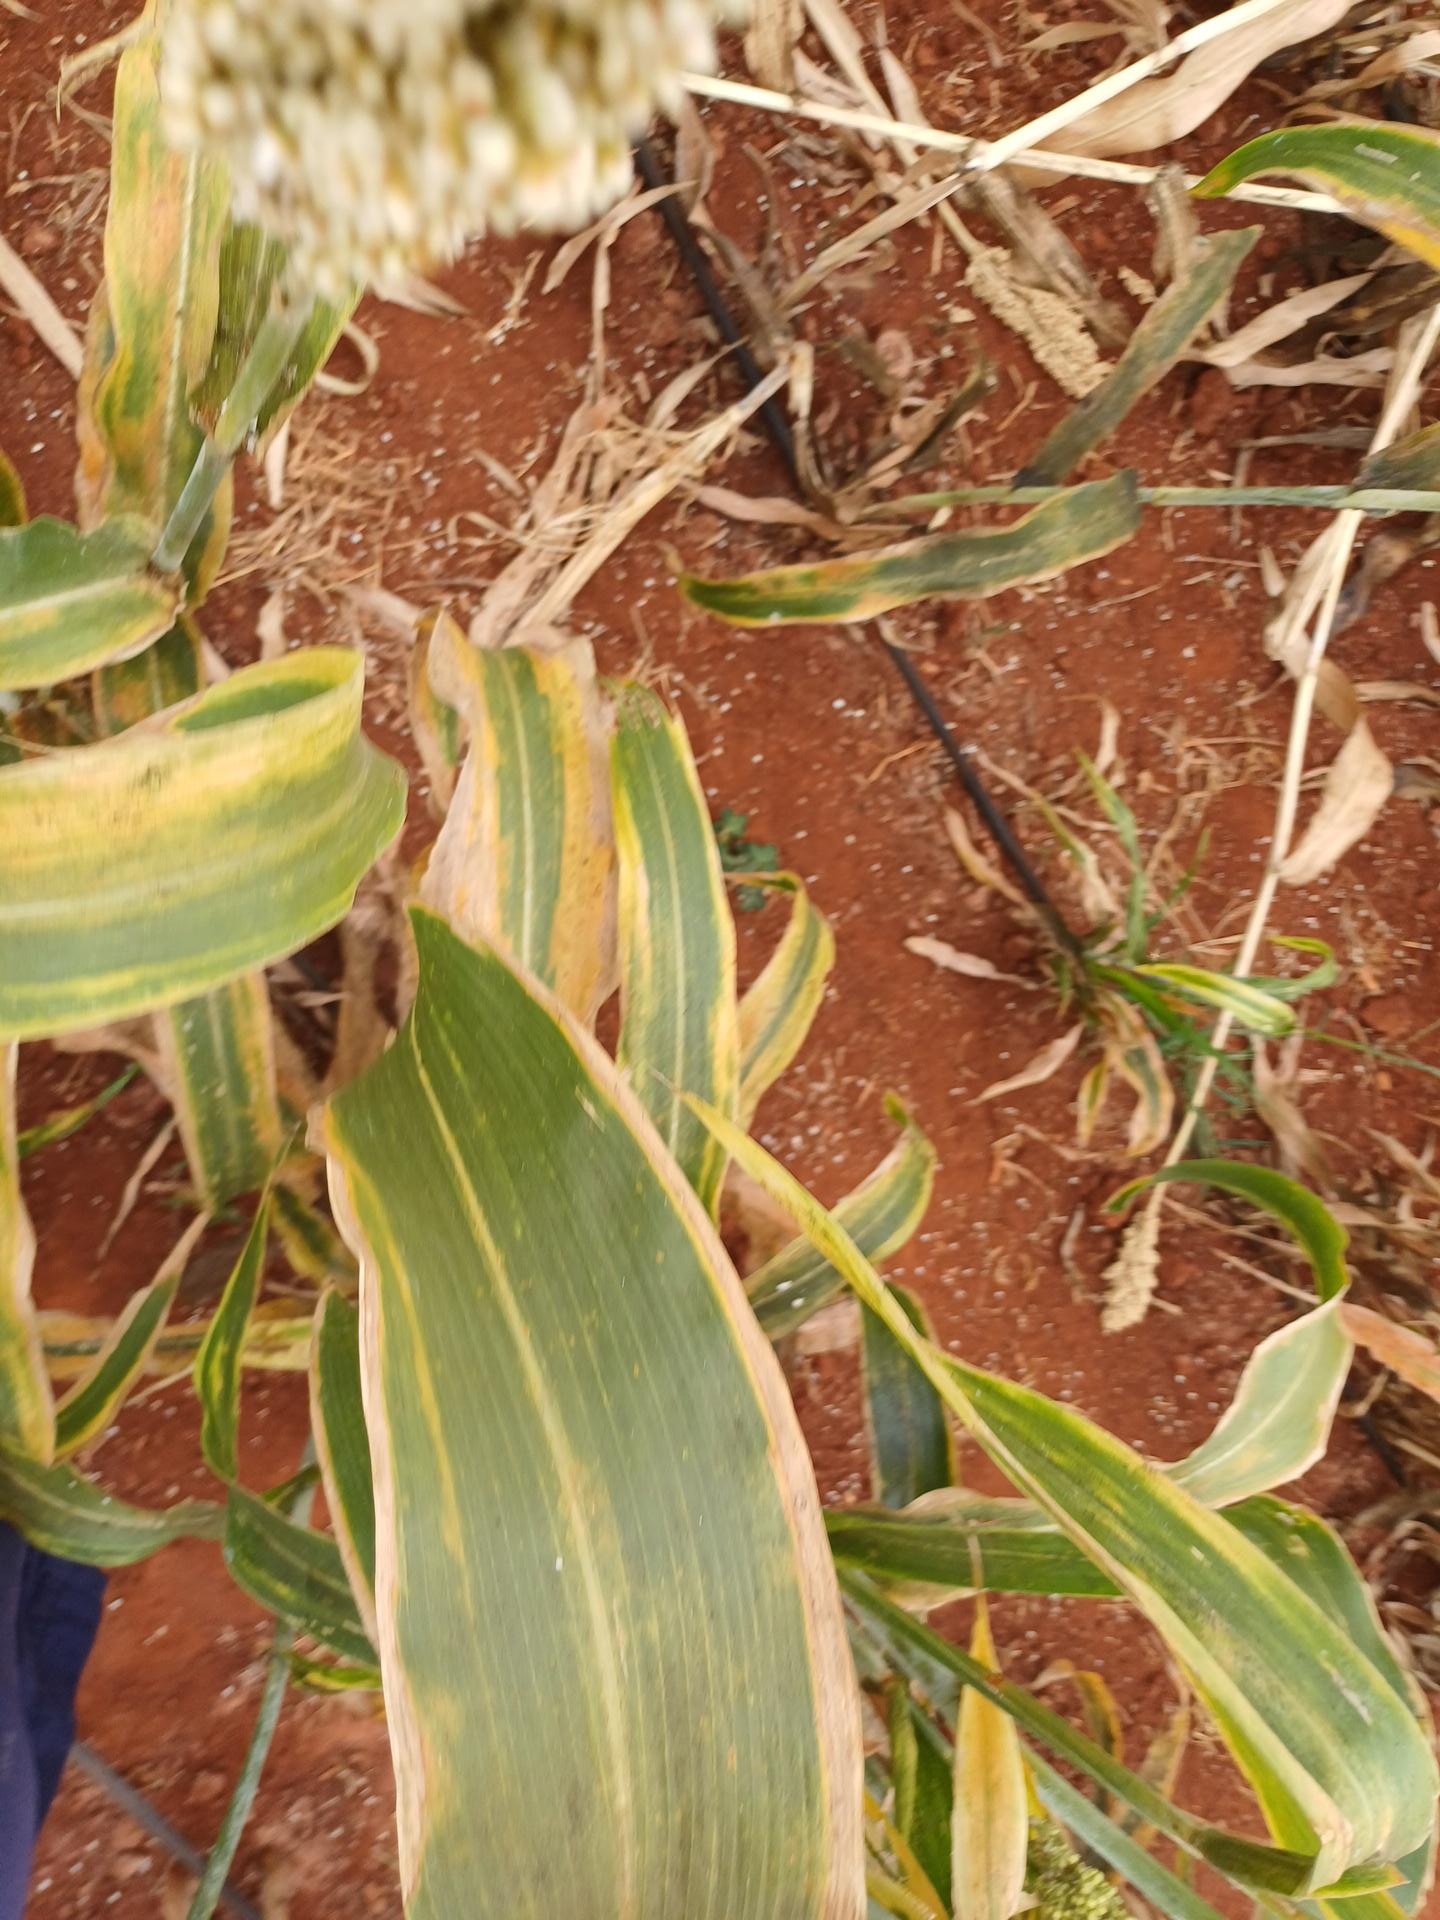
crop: sorghum
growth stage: maturity
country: Kenya
